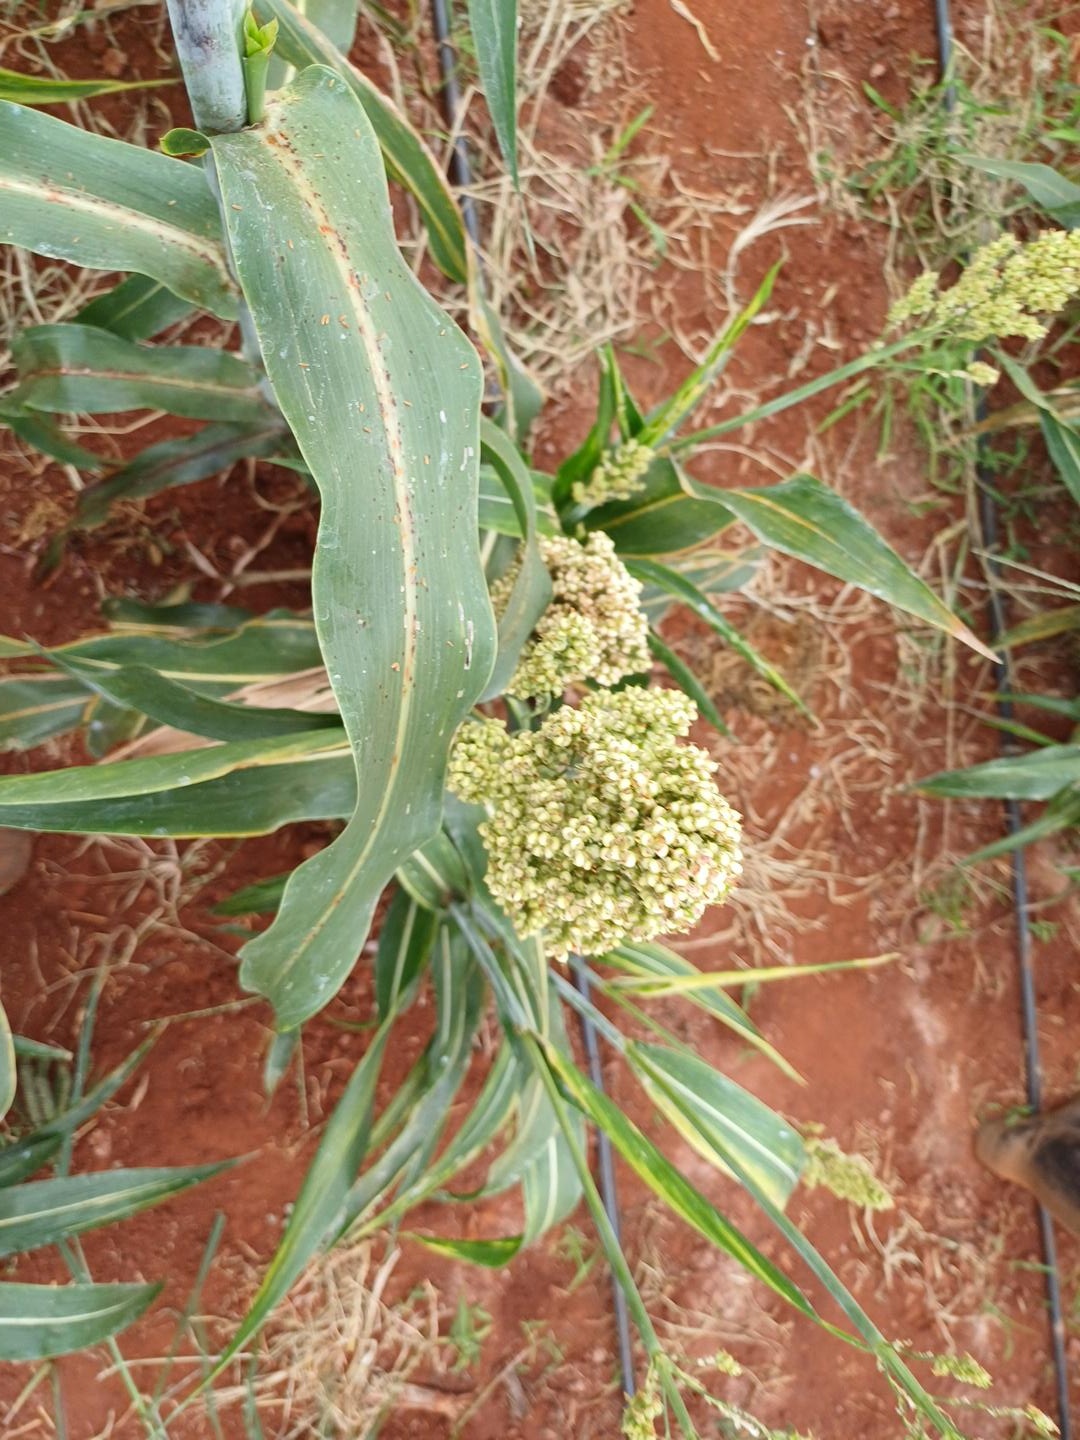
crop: sorghum
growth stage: filling grain
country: Kenya
